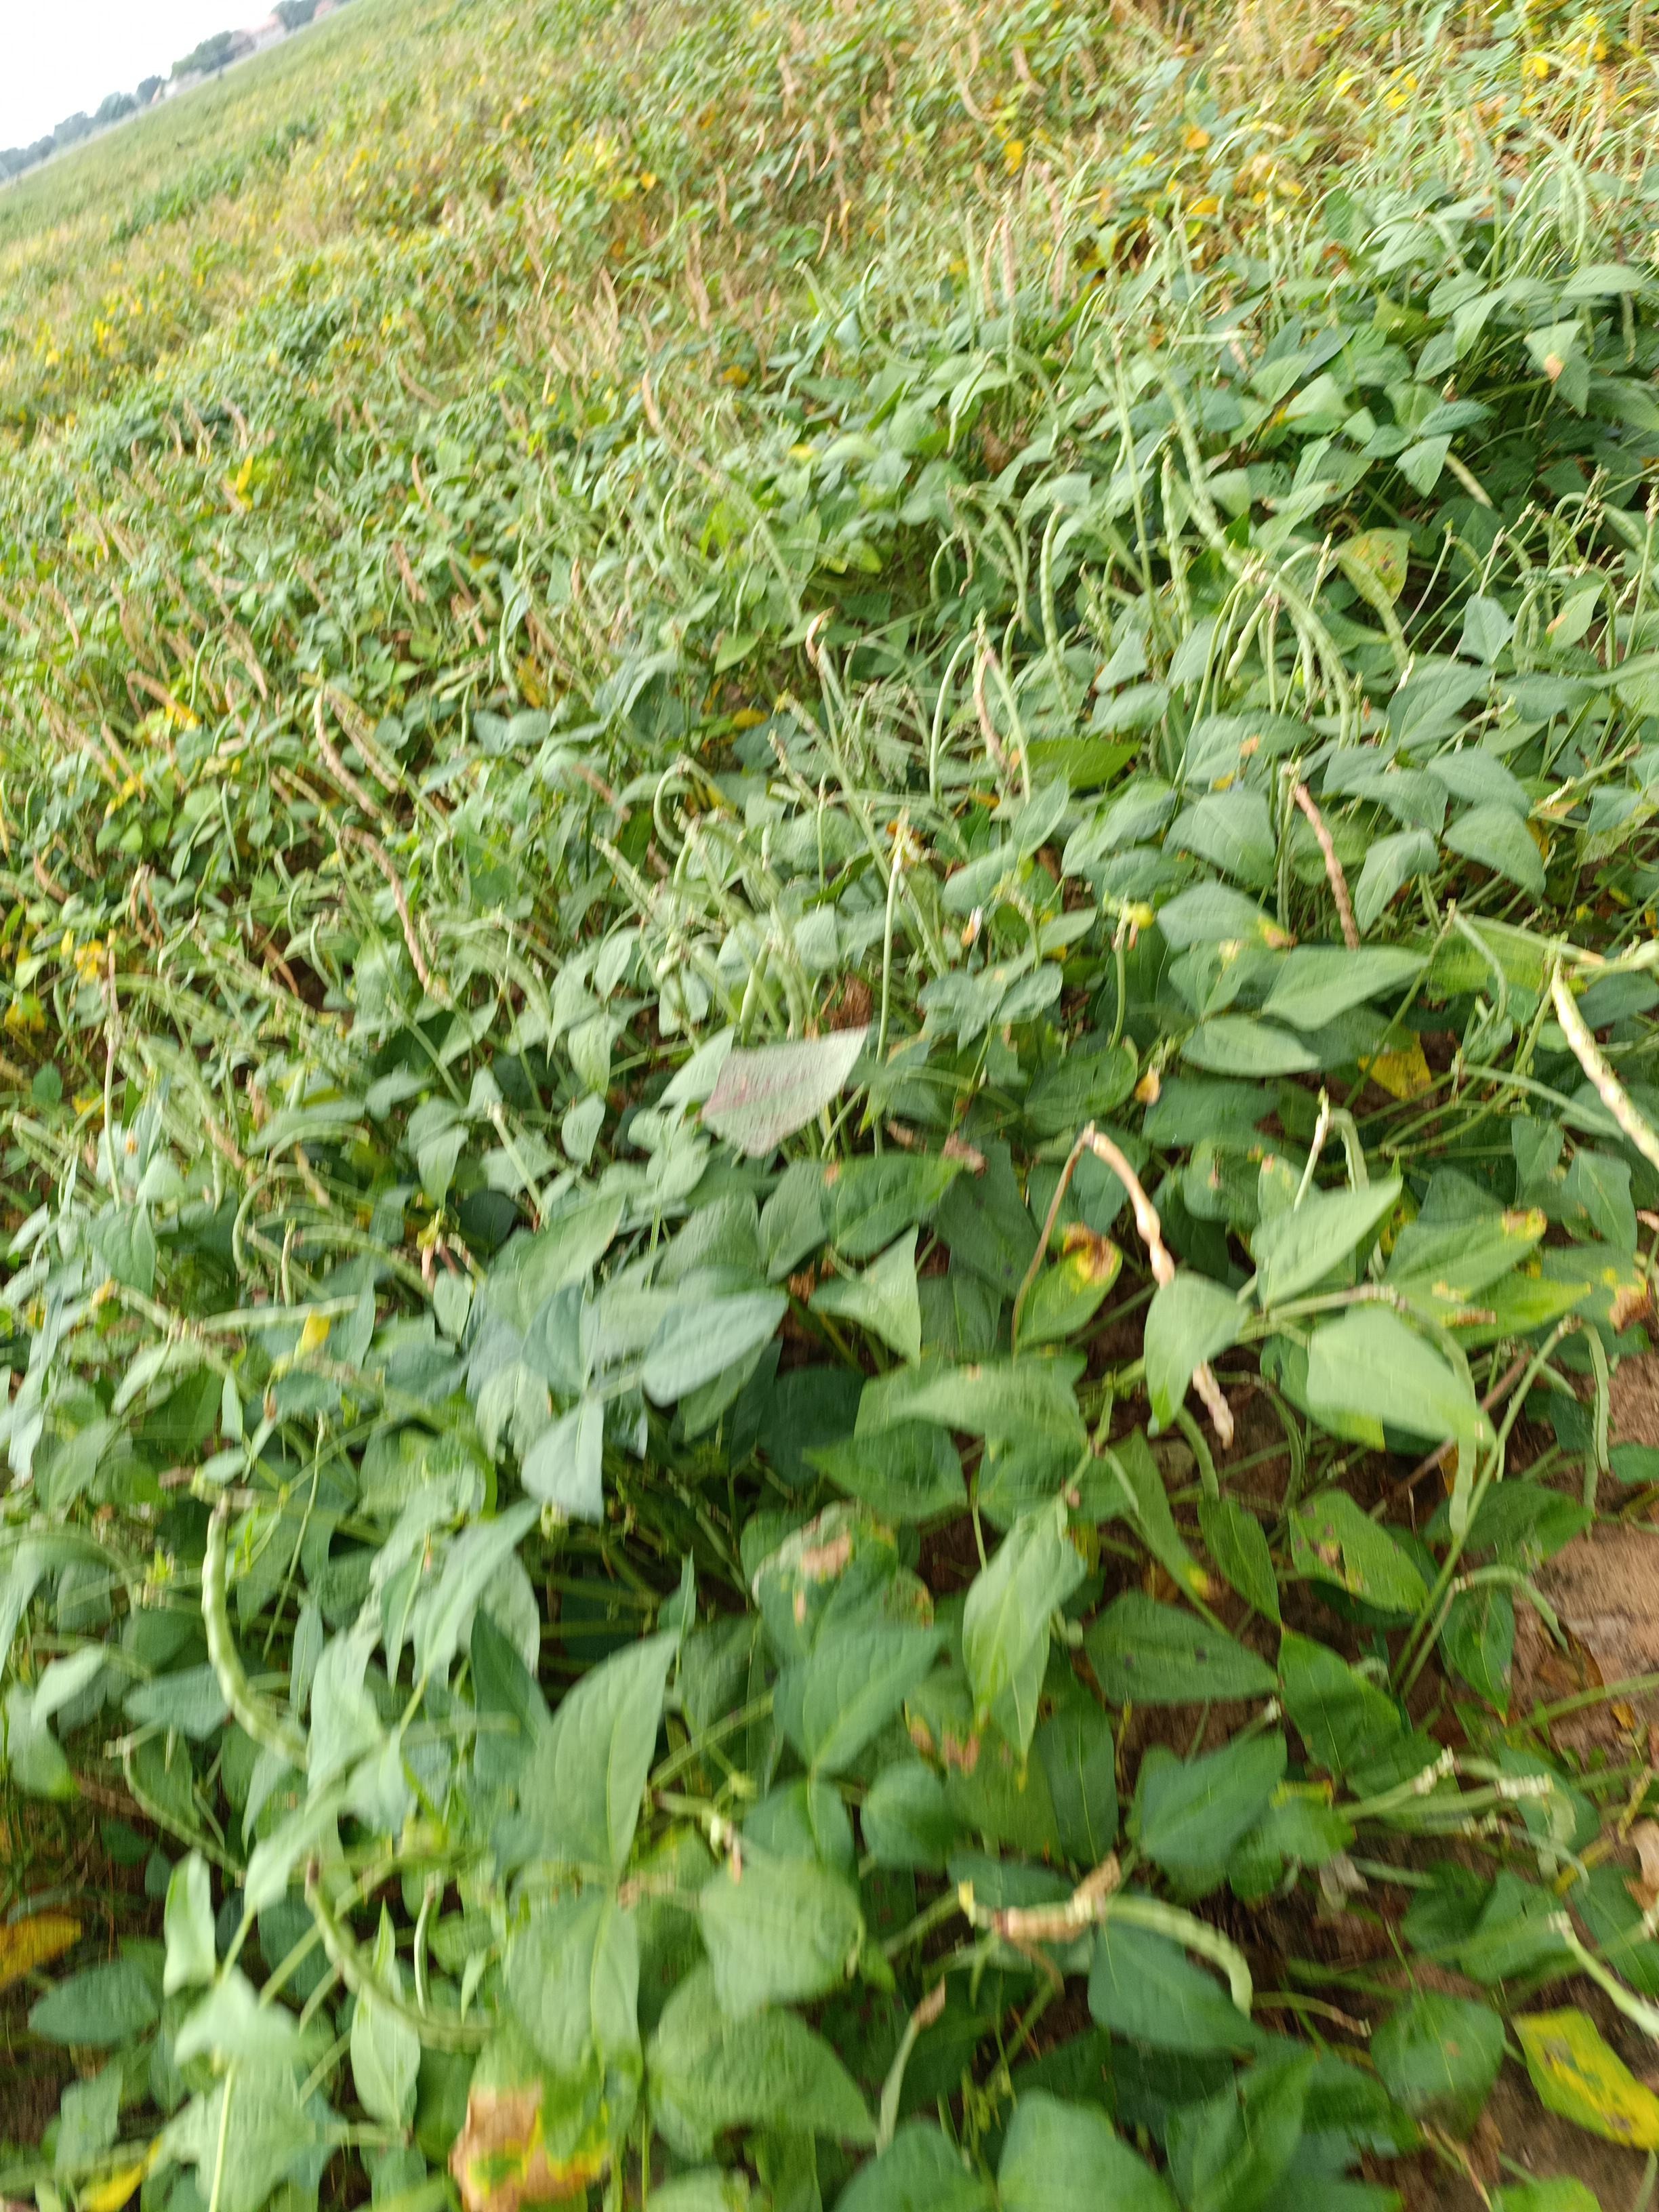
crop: cowpea
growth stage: maturity
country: Nigeria
